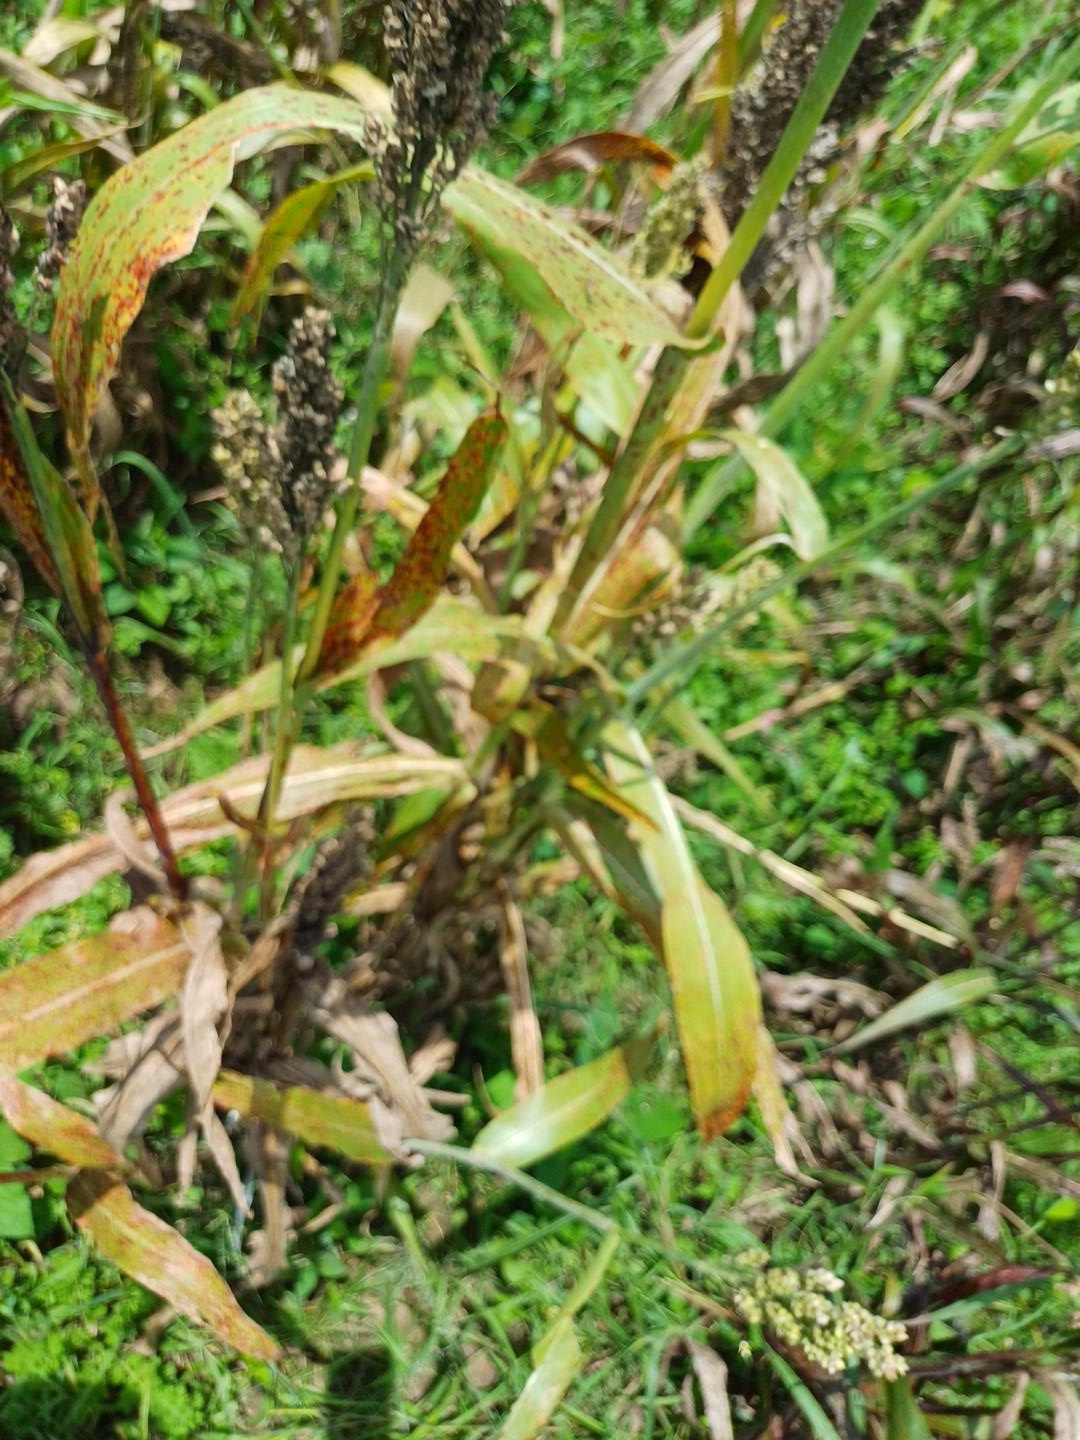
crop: sorghum
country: Kenya
